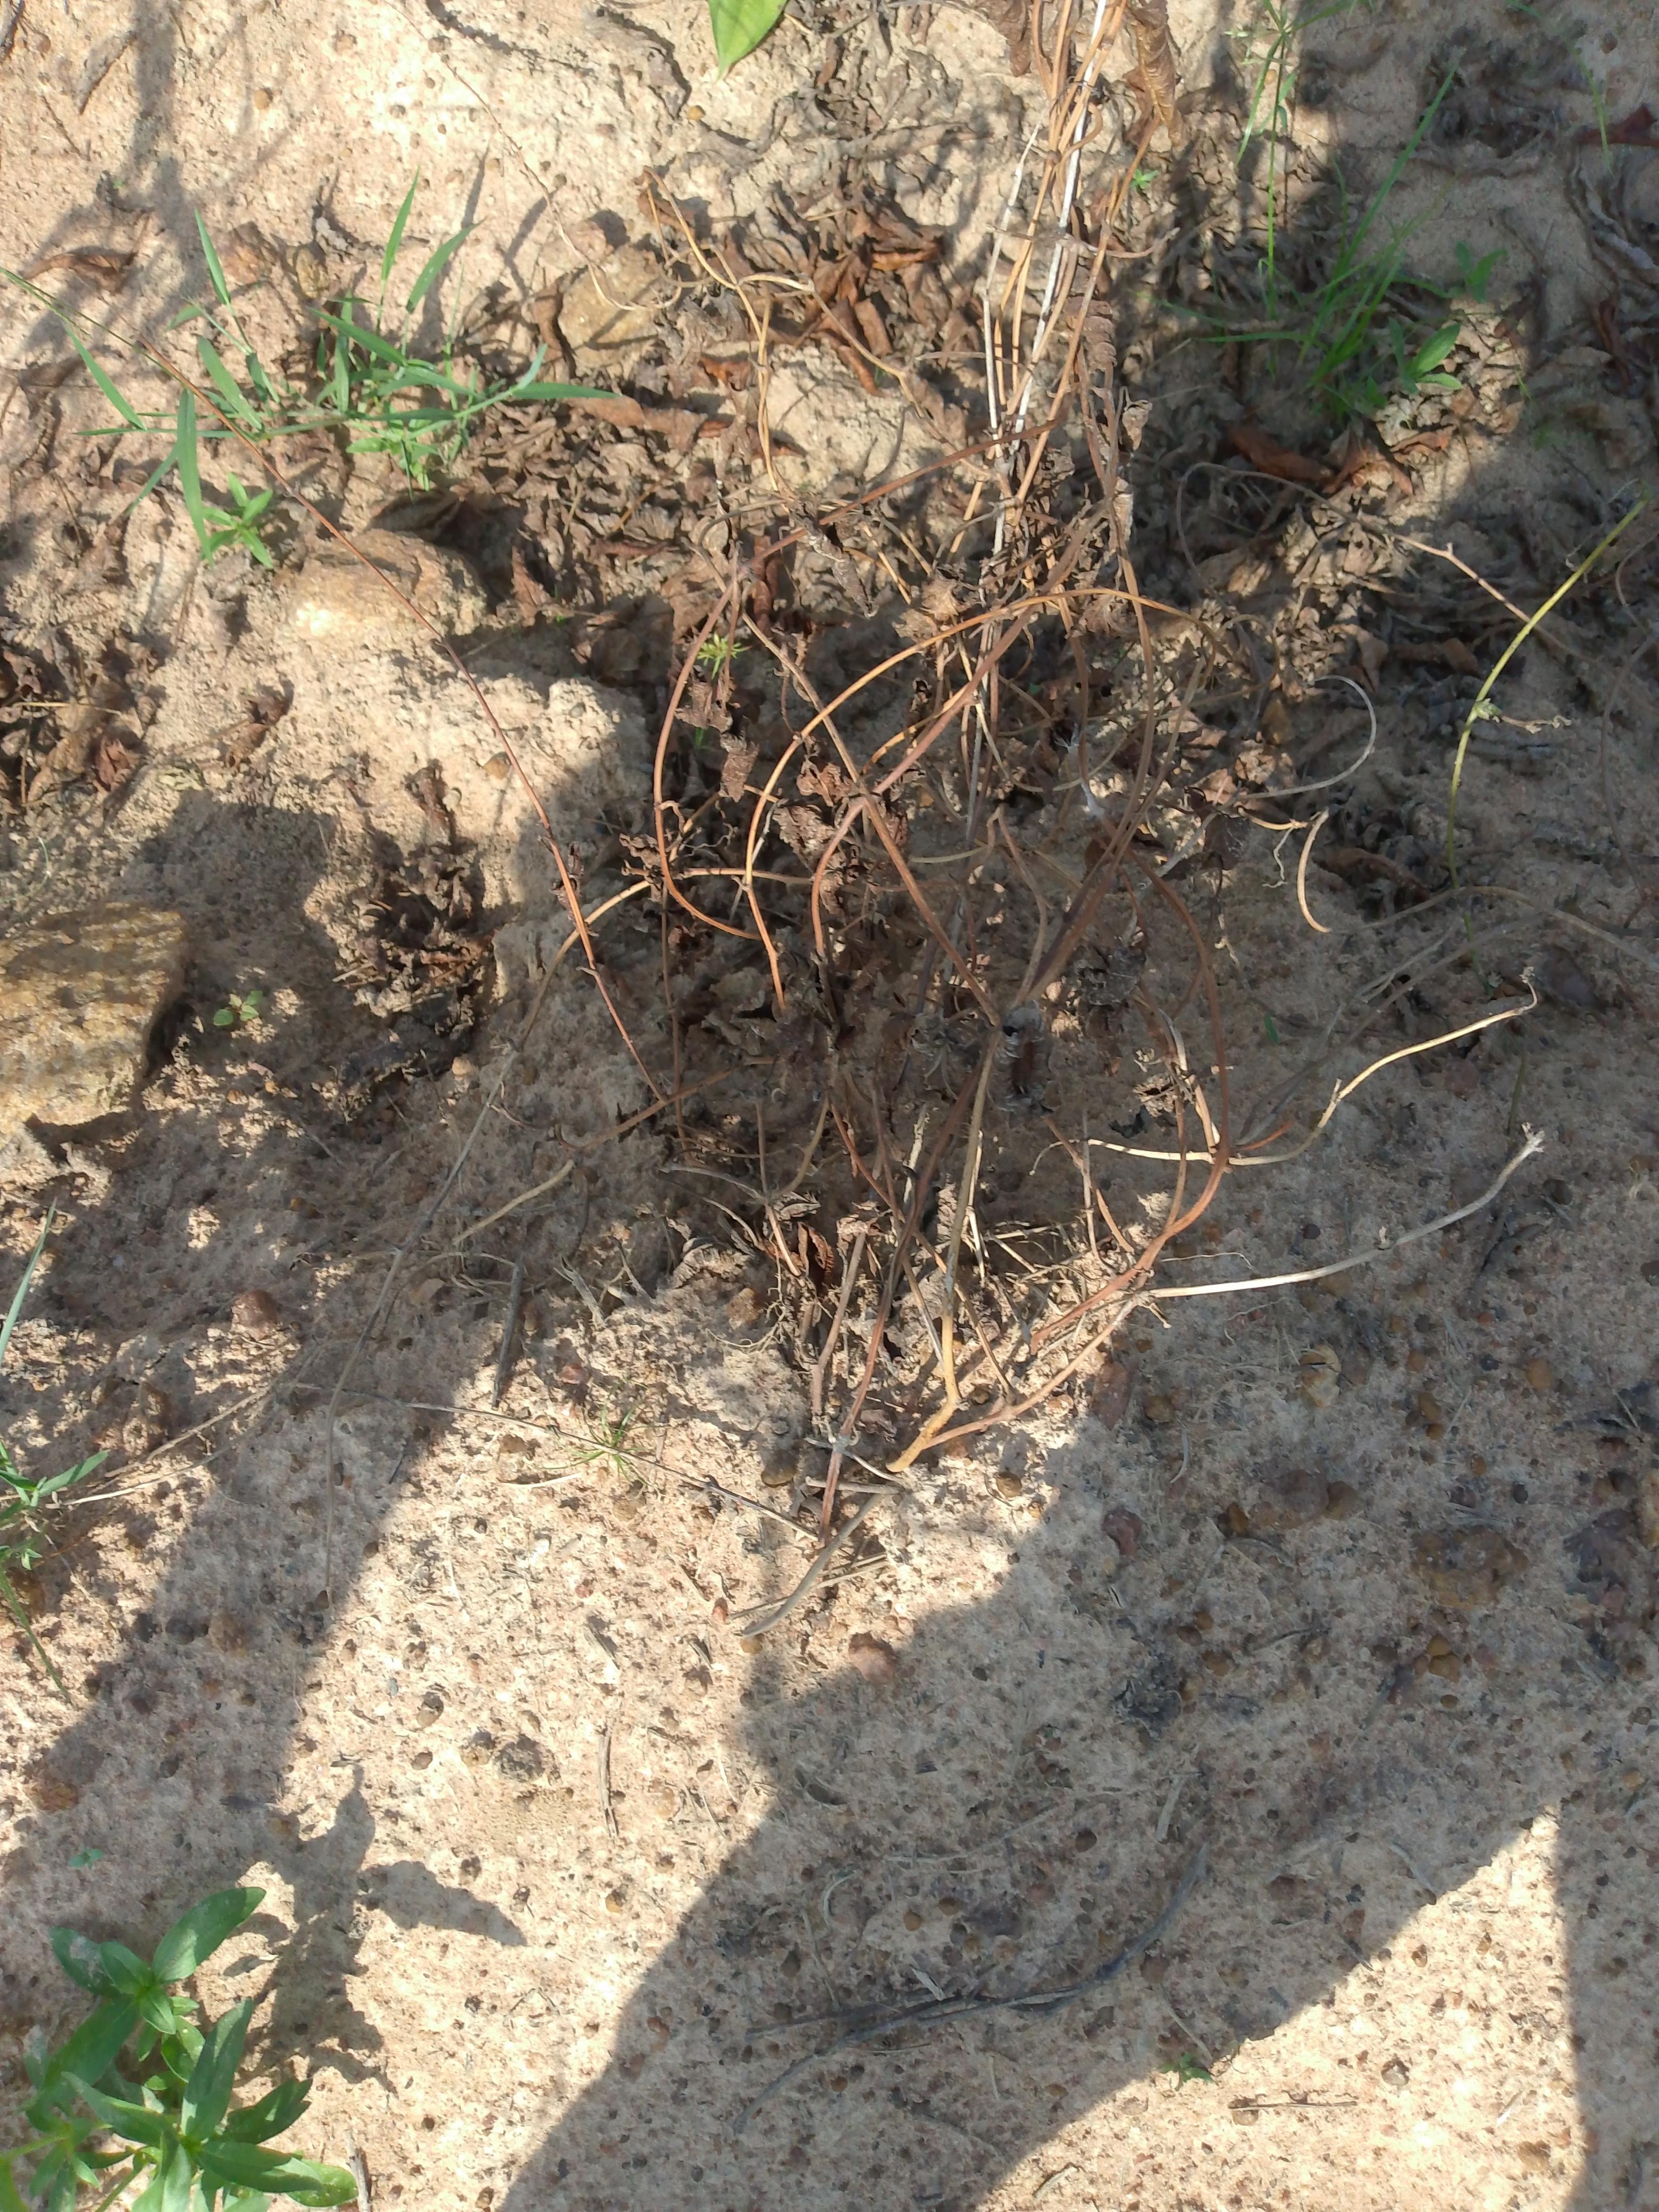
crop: yam
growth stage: maturity
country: Nigeria
